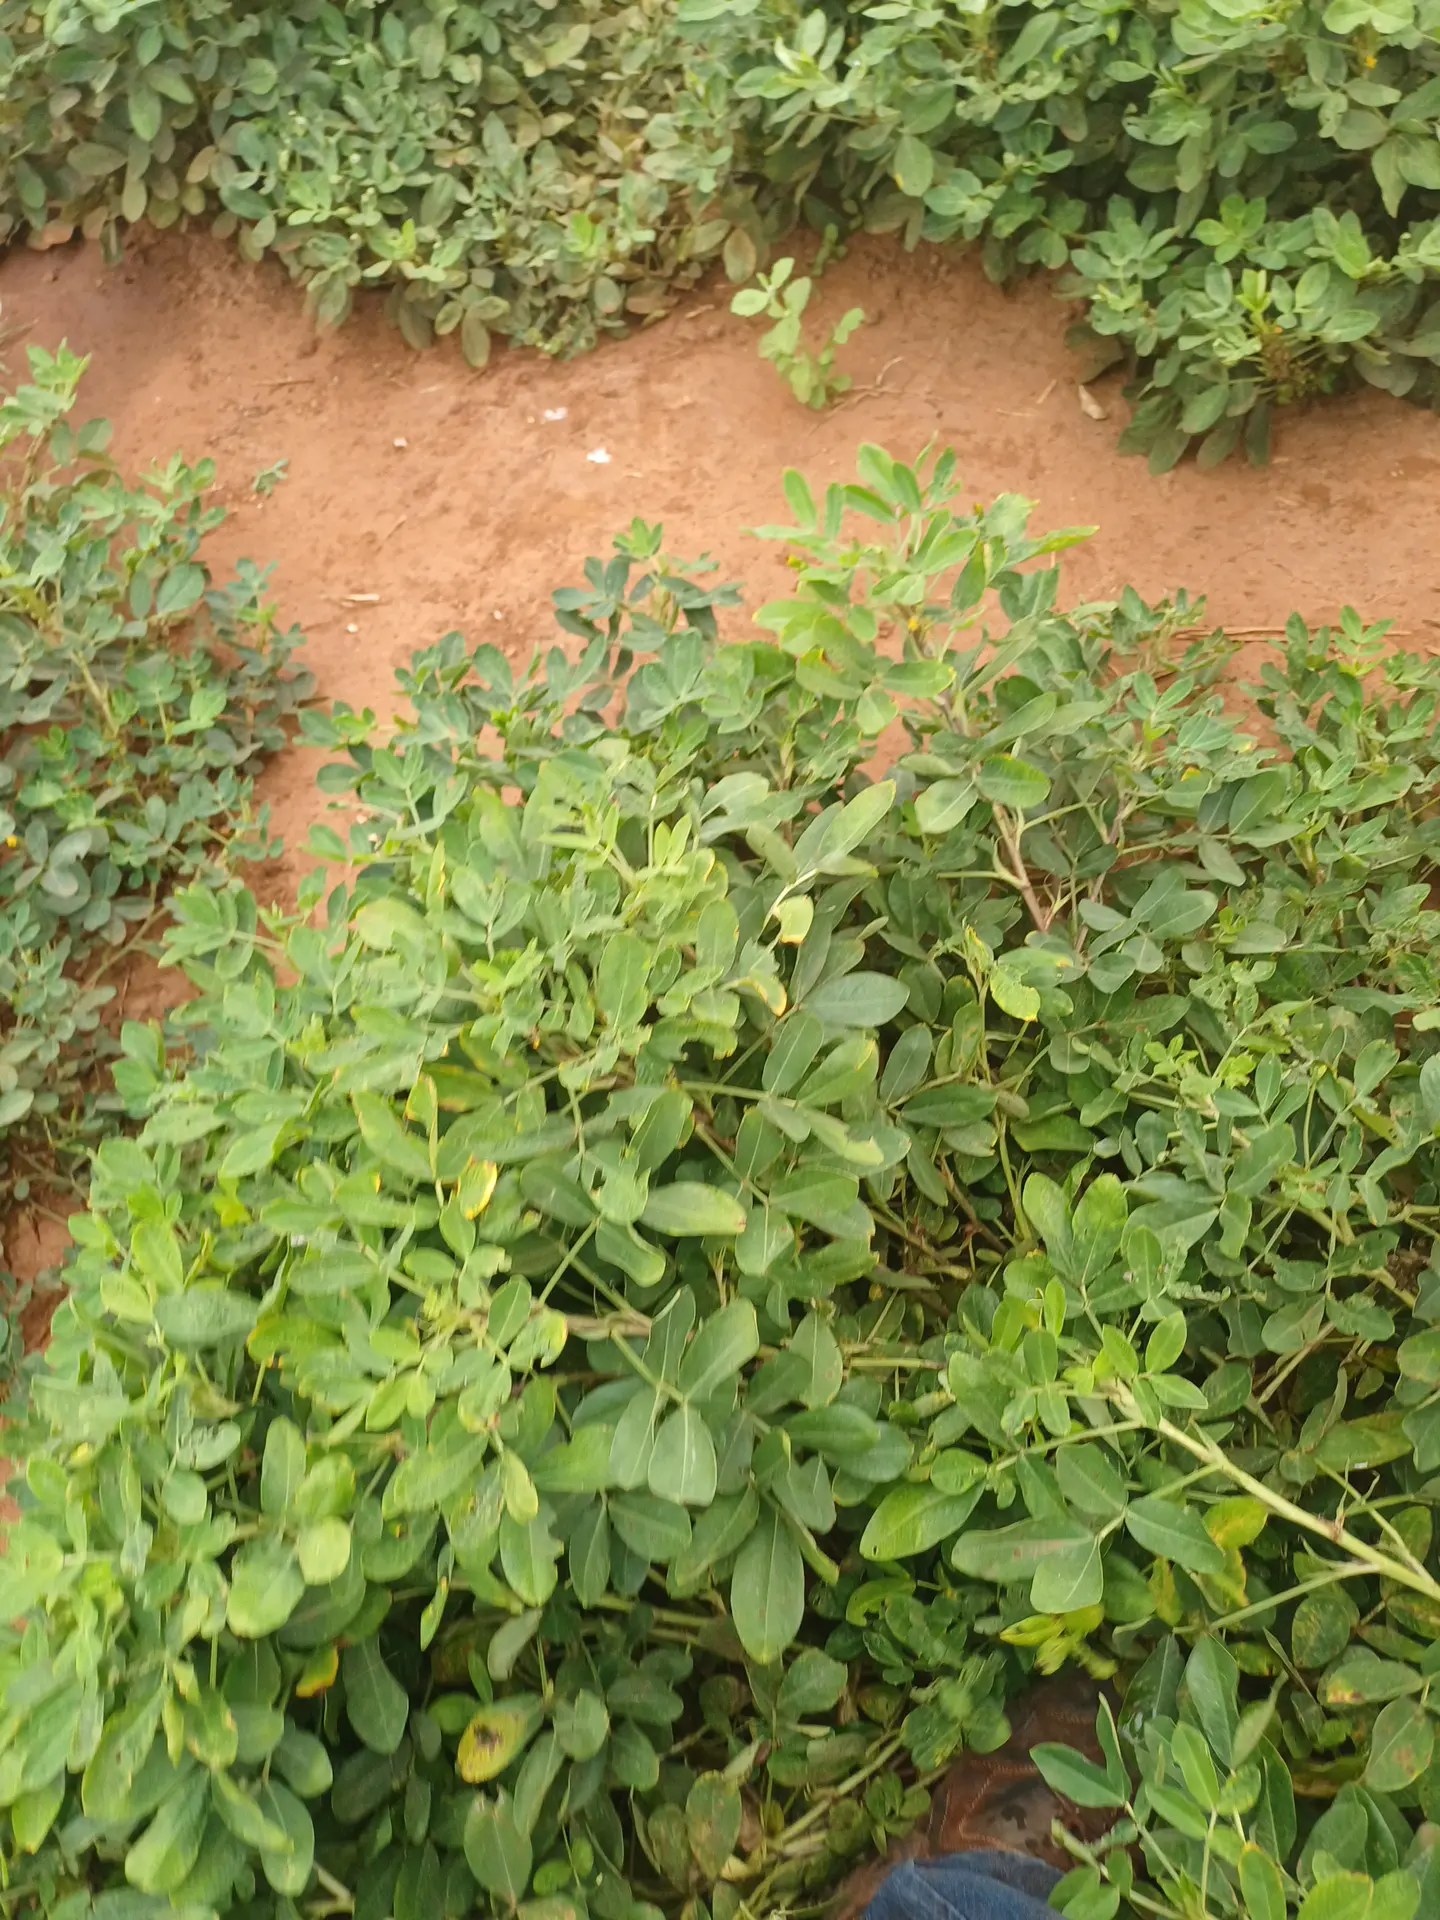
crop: groundnut
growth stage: pegging
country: Kenya
